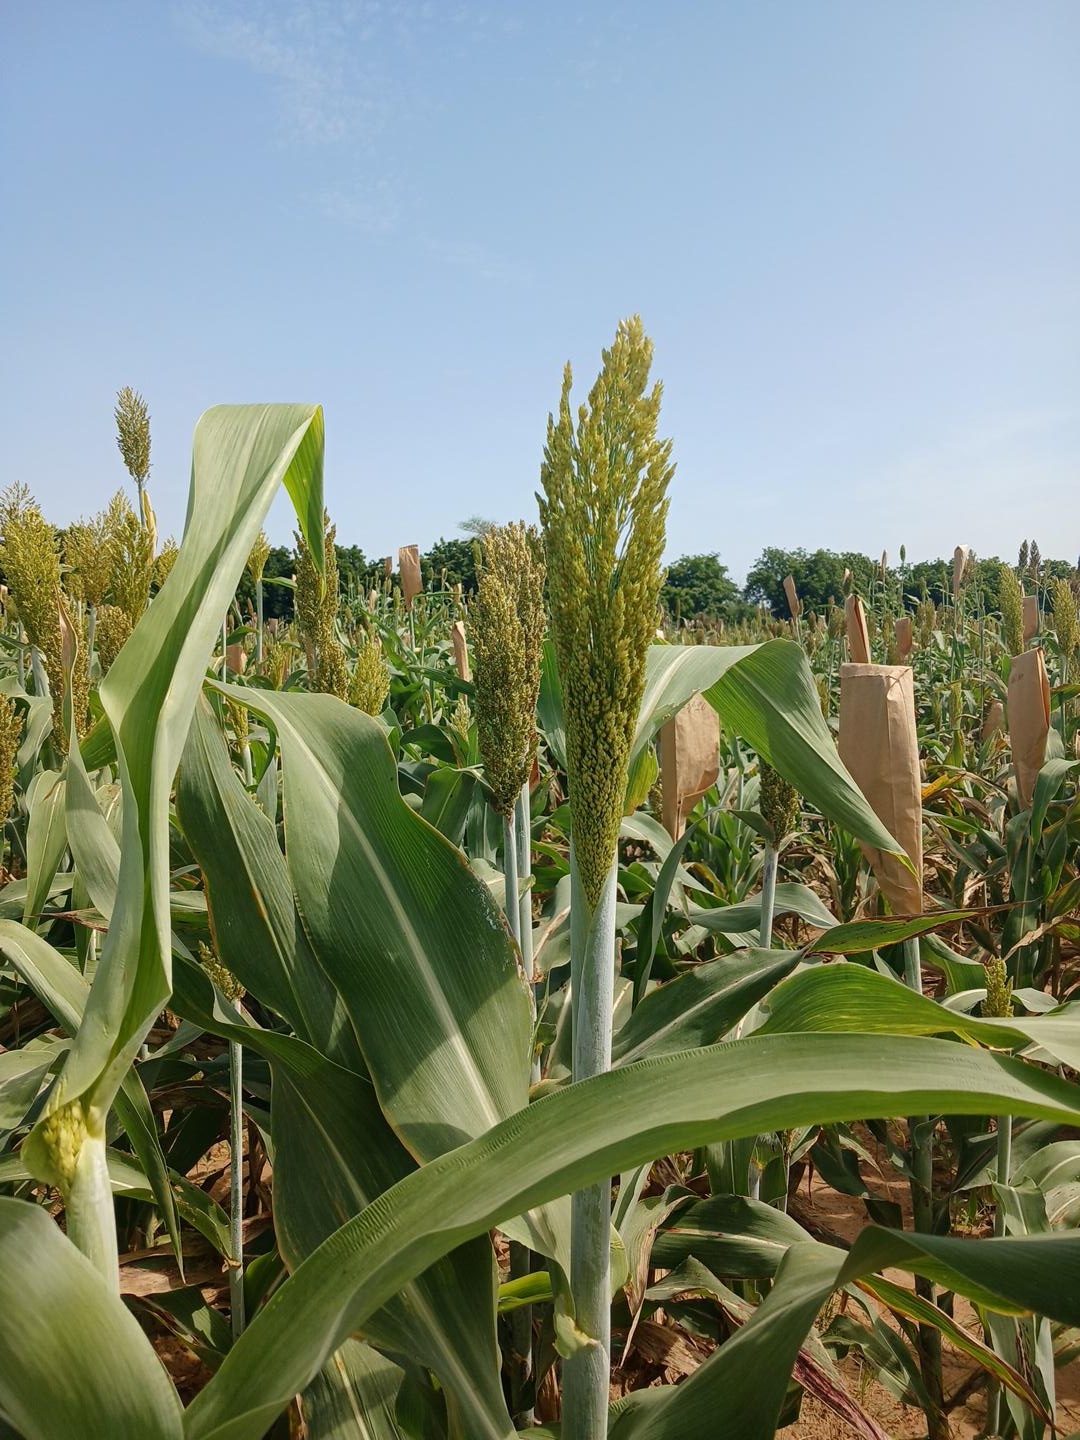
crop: sorghum
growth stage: heading tuber
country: Senegal
